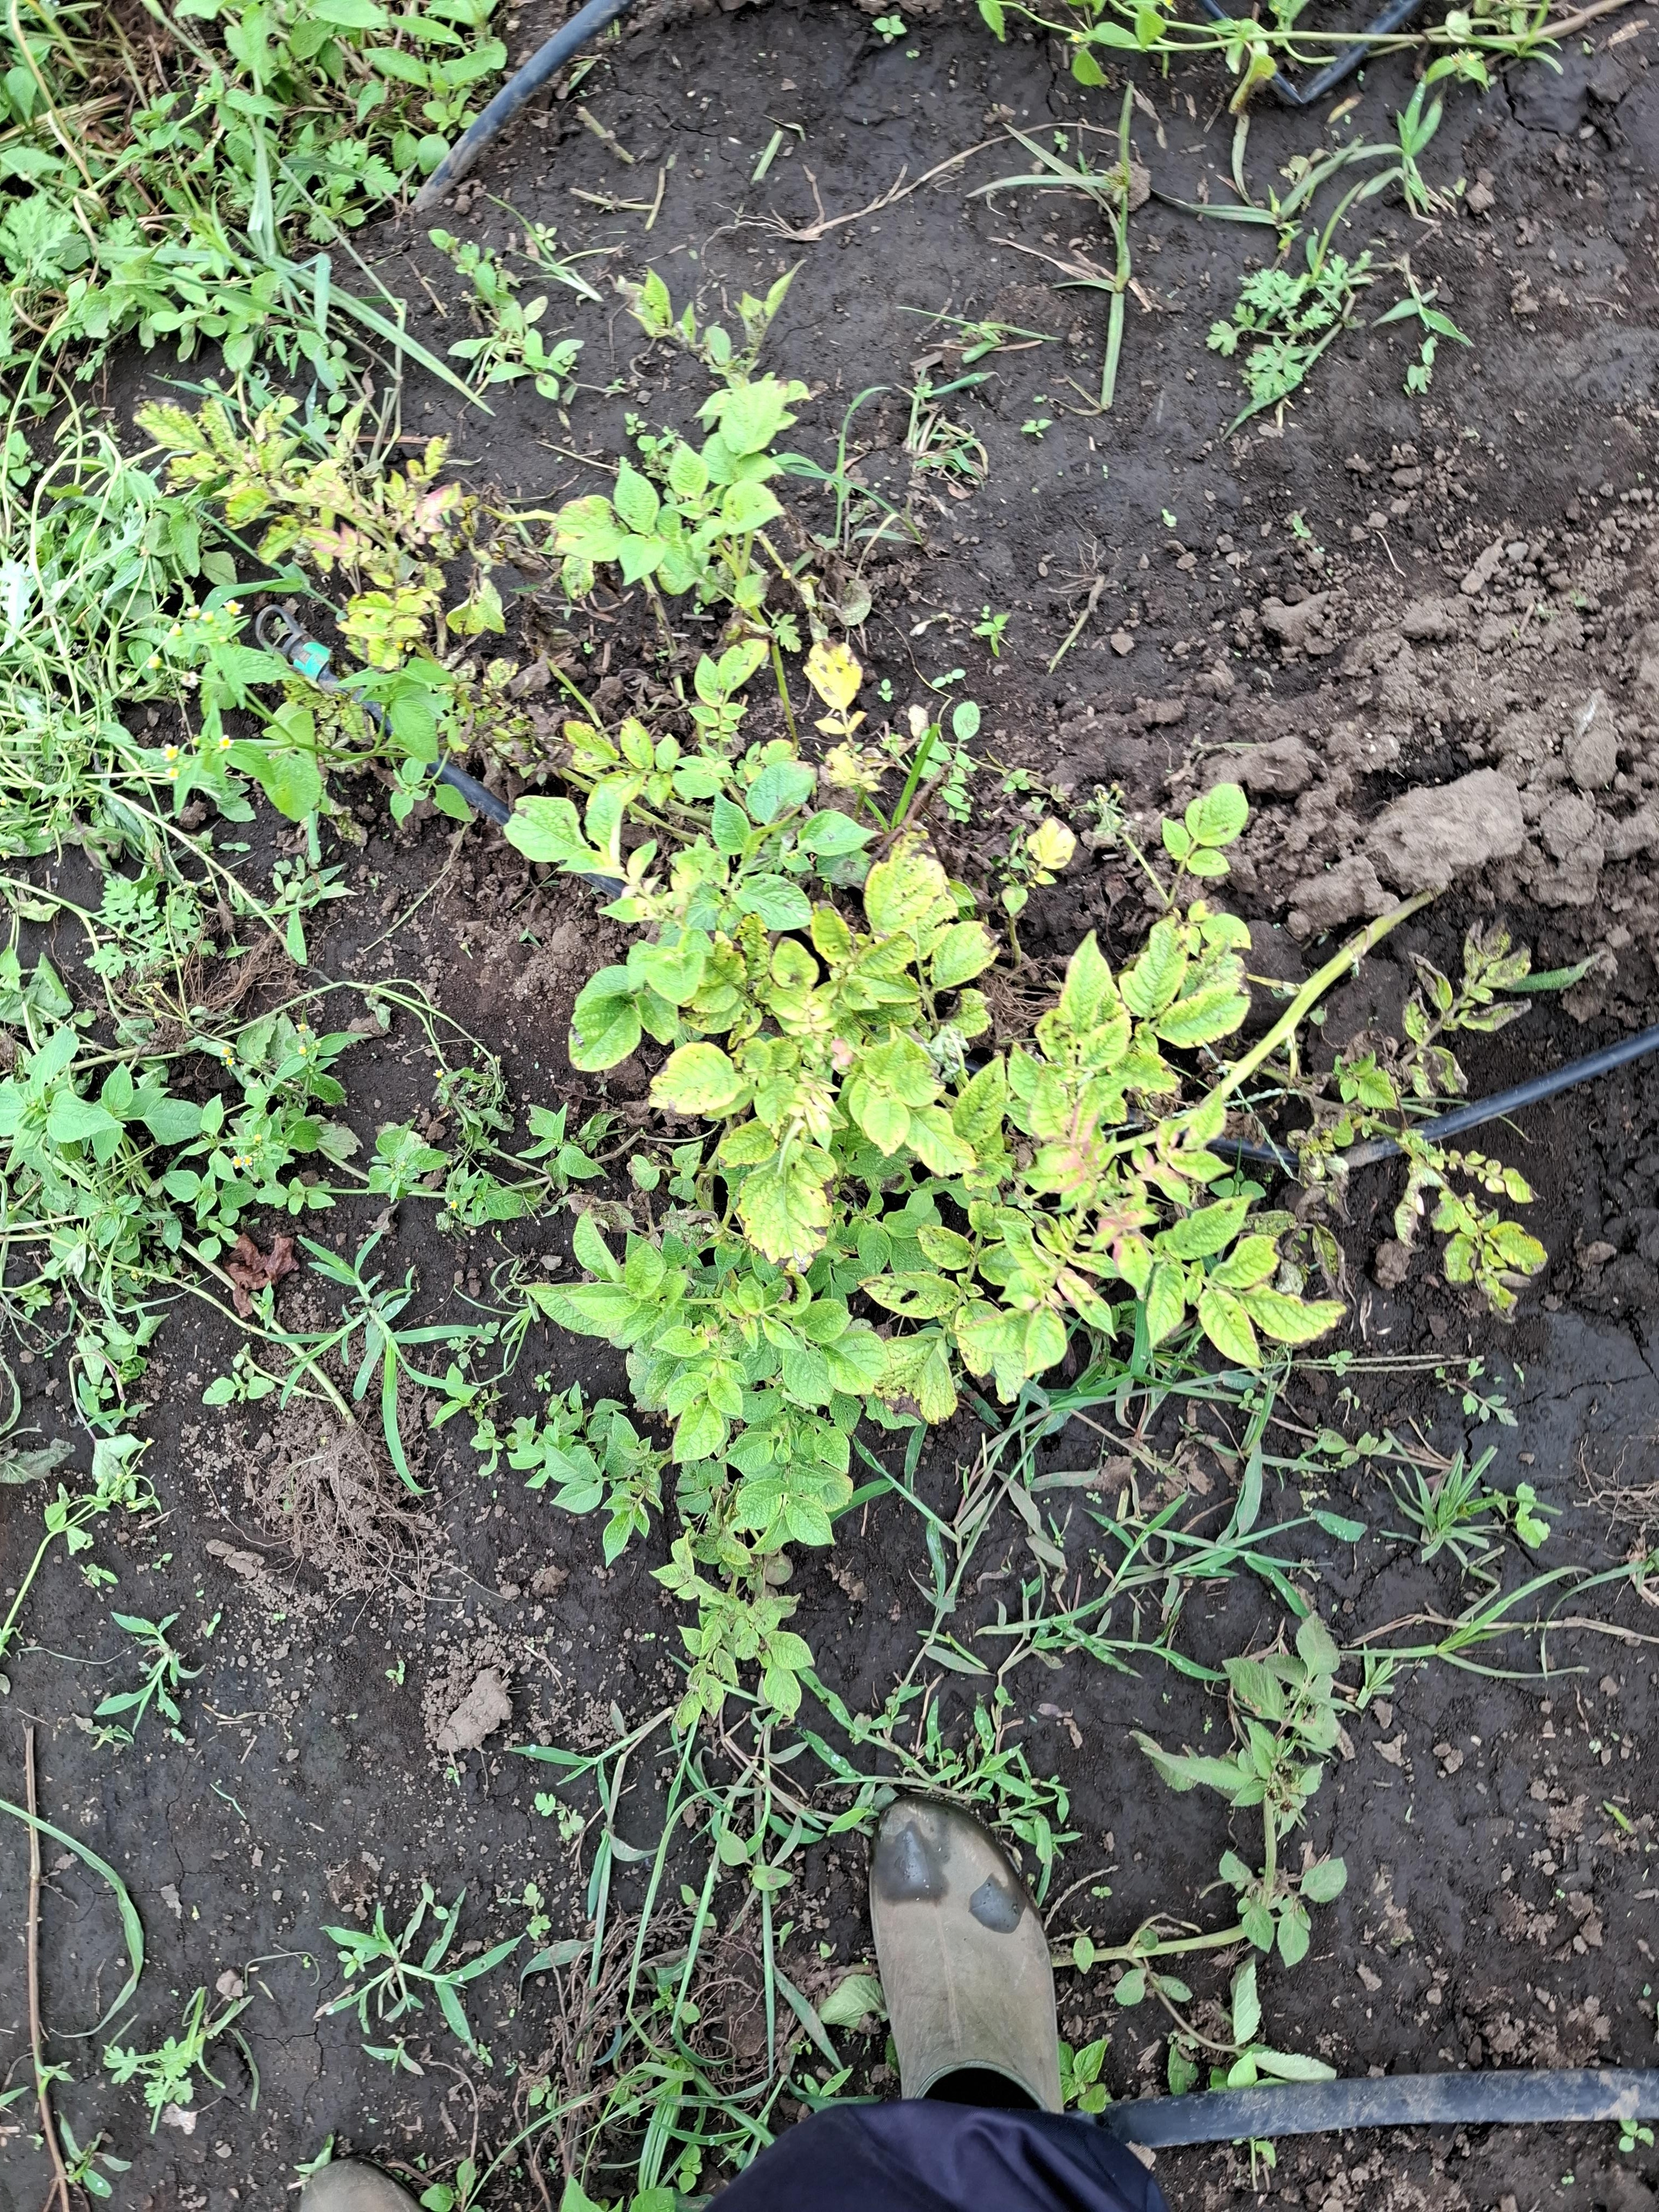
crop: potato
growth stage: flowering
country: Tanzania
